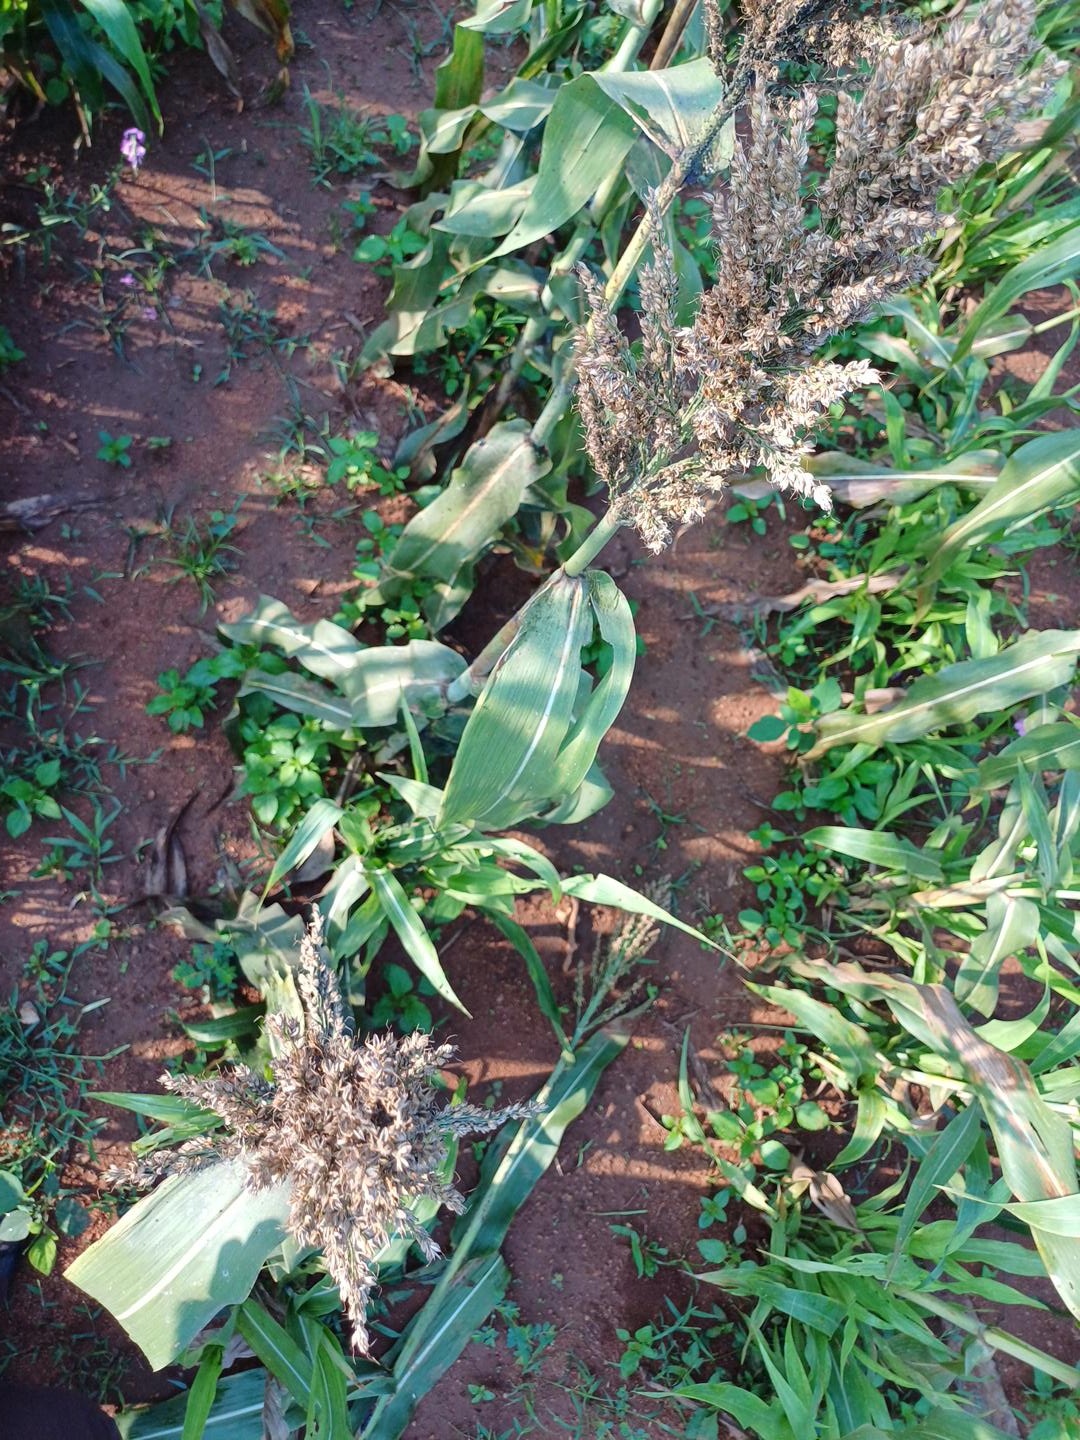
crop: sorghum
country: Kenya
